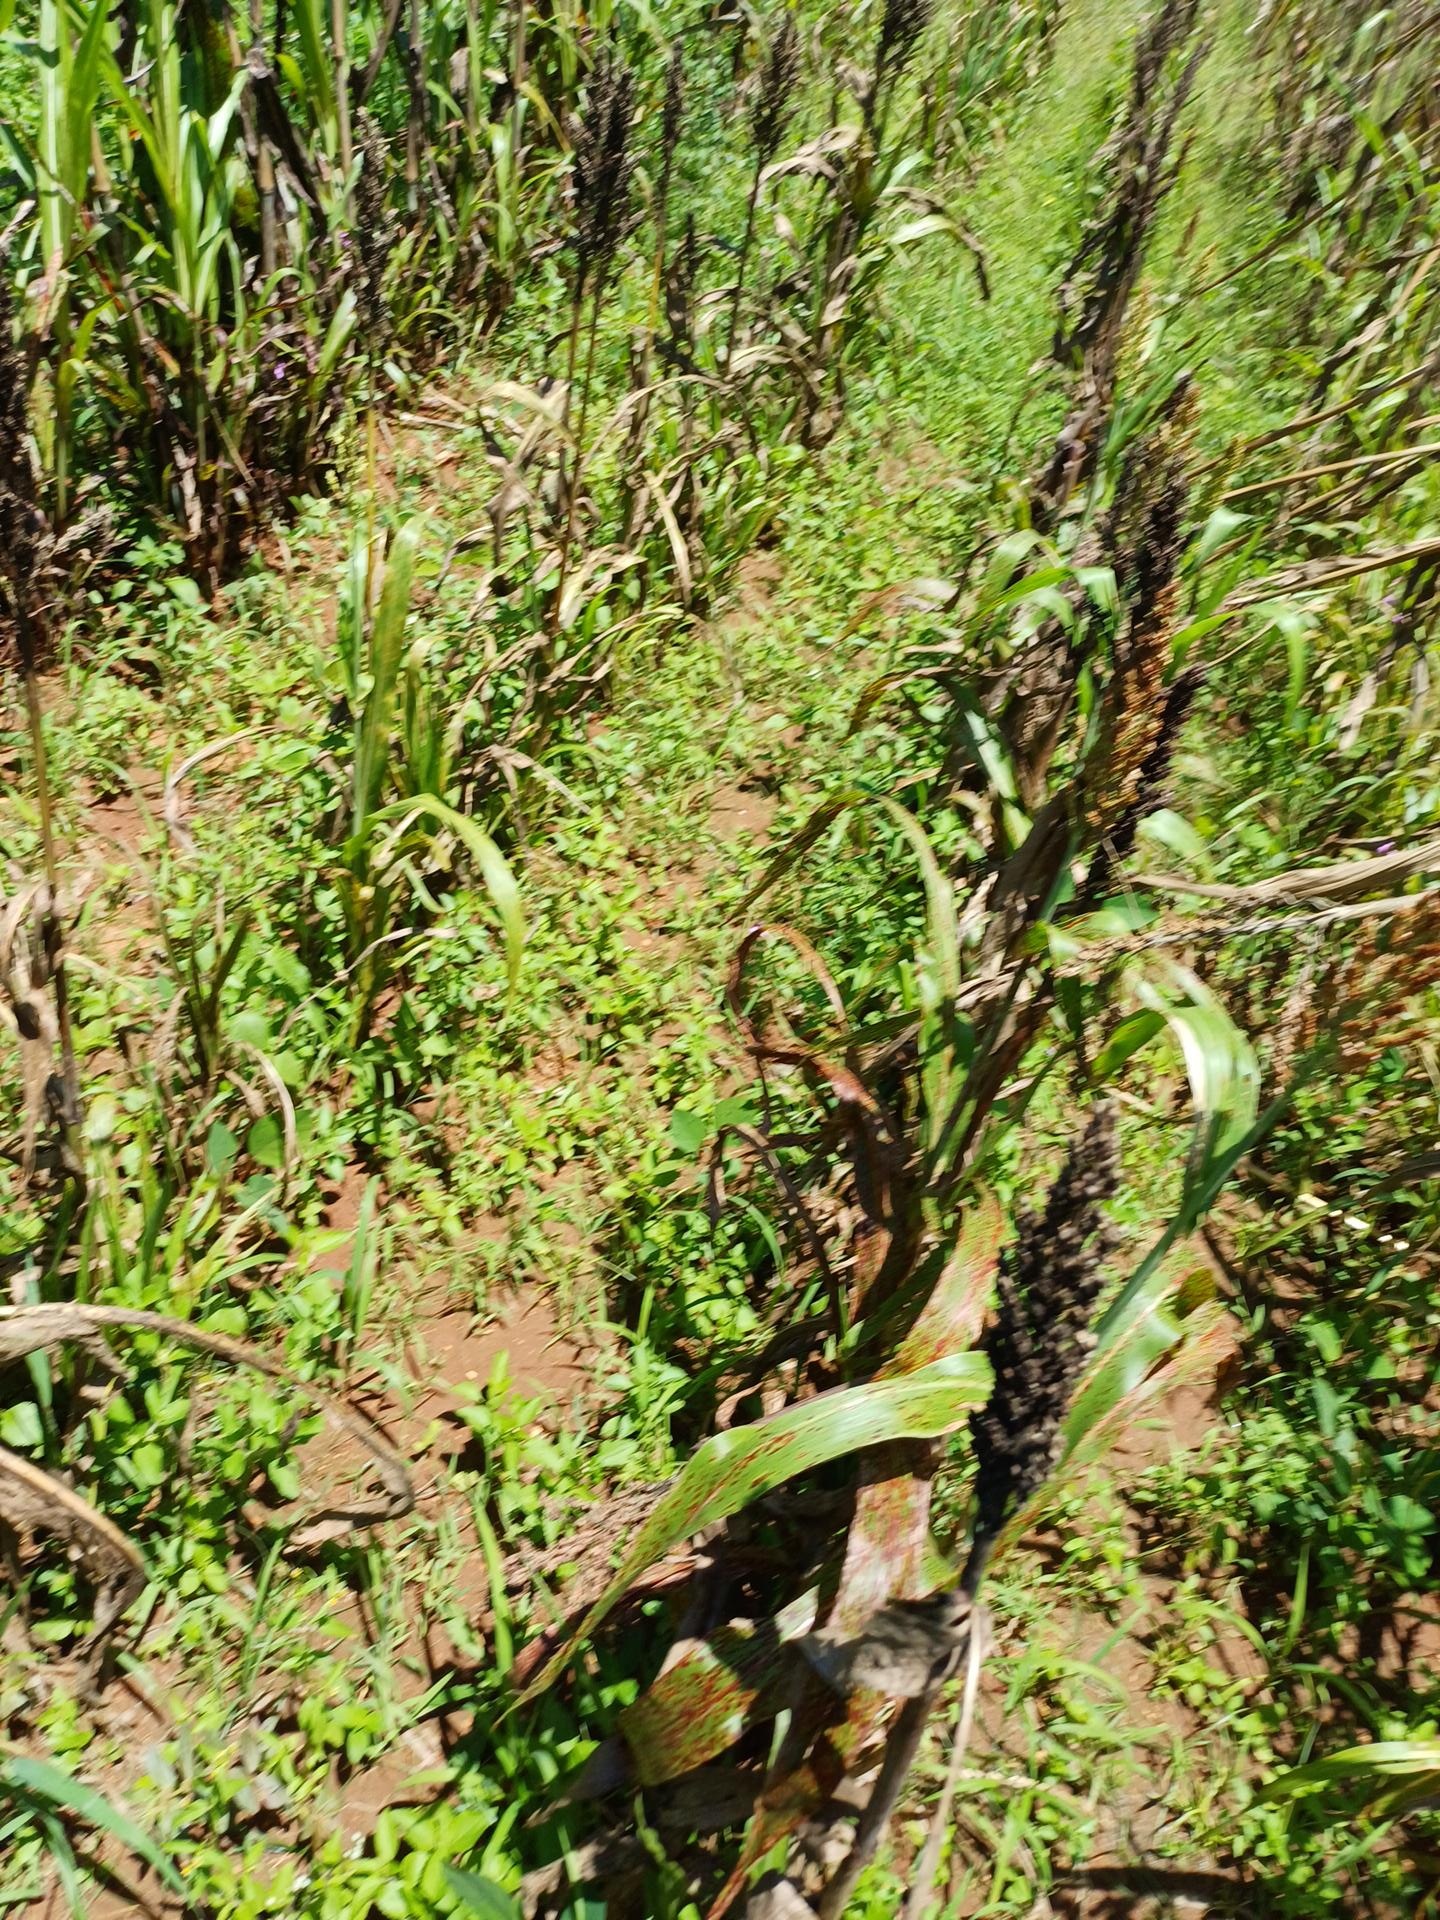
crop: sorghum
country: Kenya
